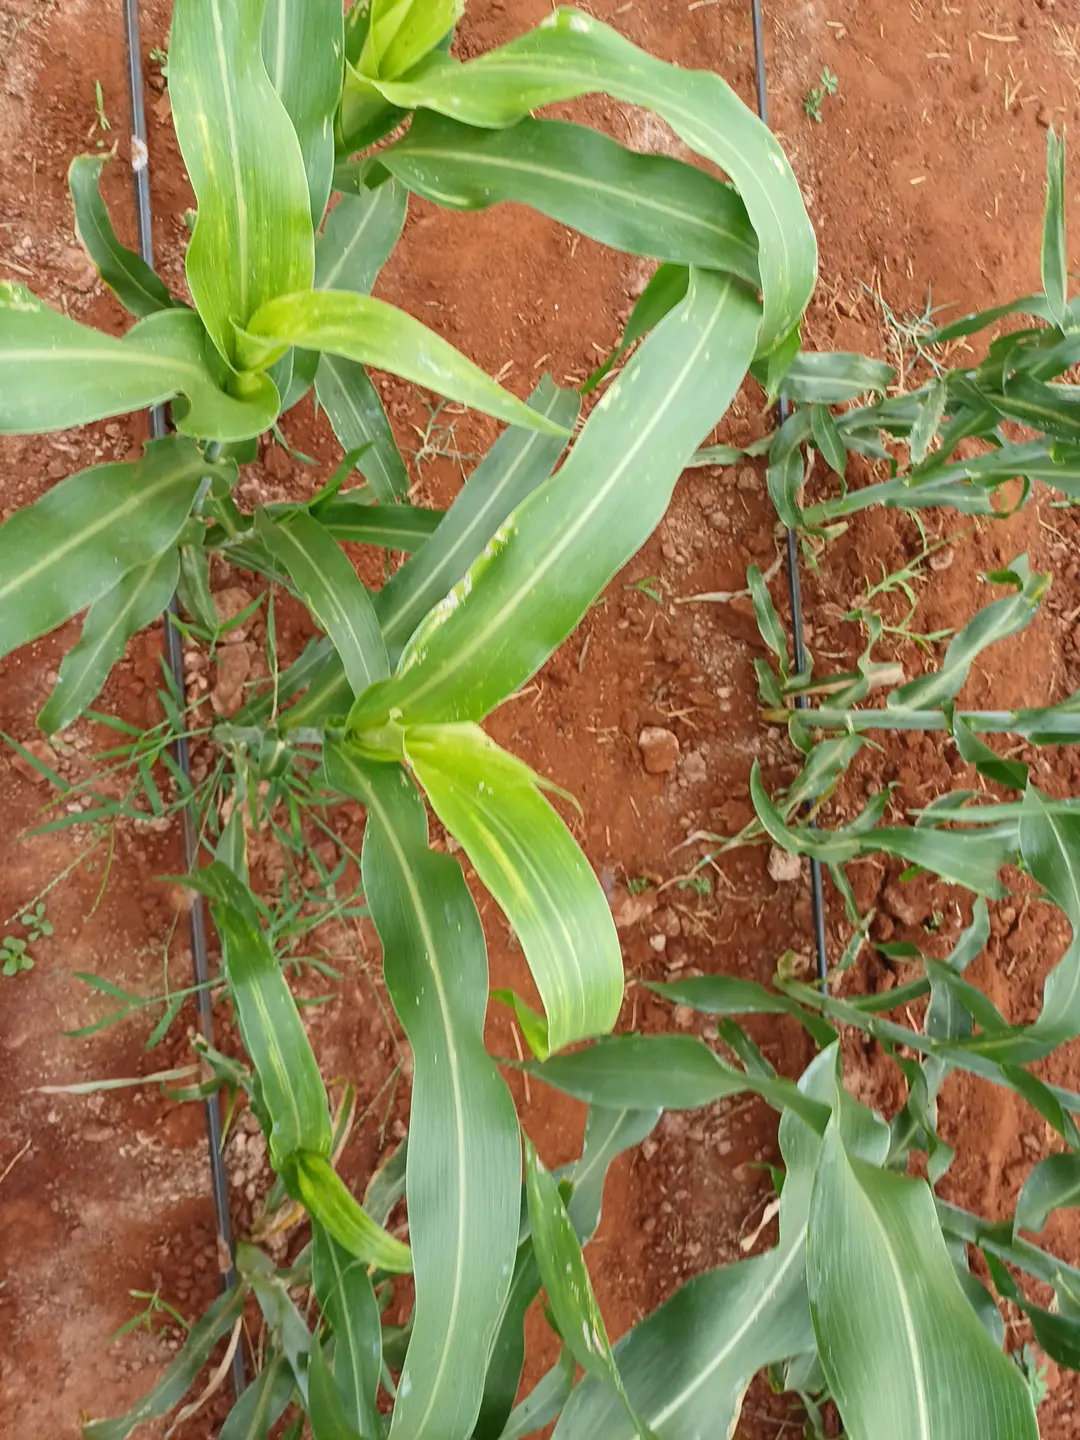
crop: sorghum
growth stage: flowering
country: Kenya
